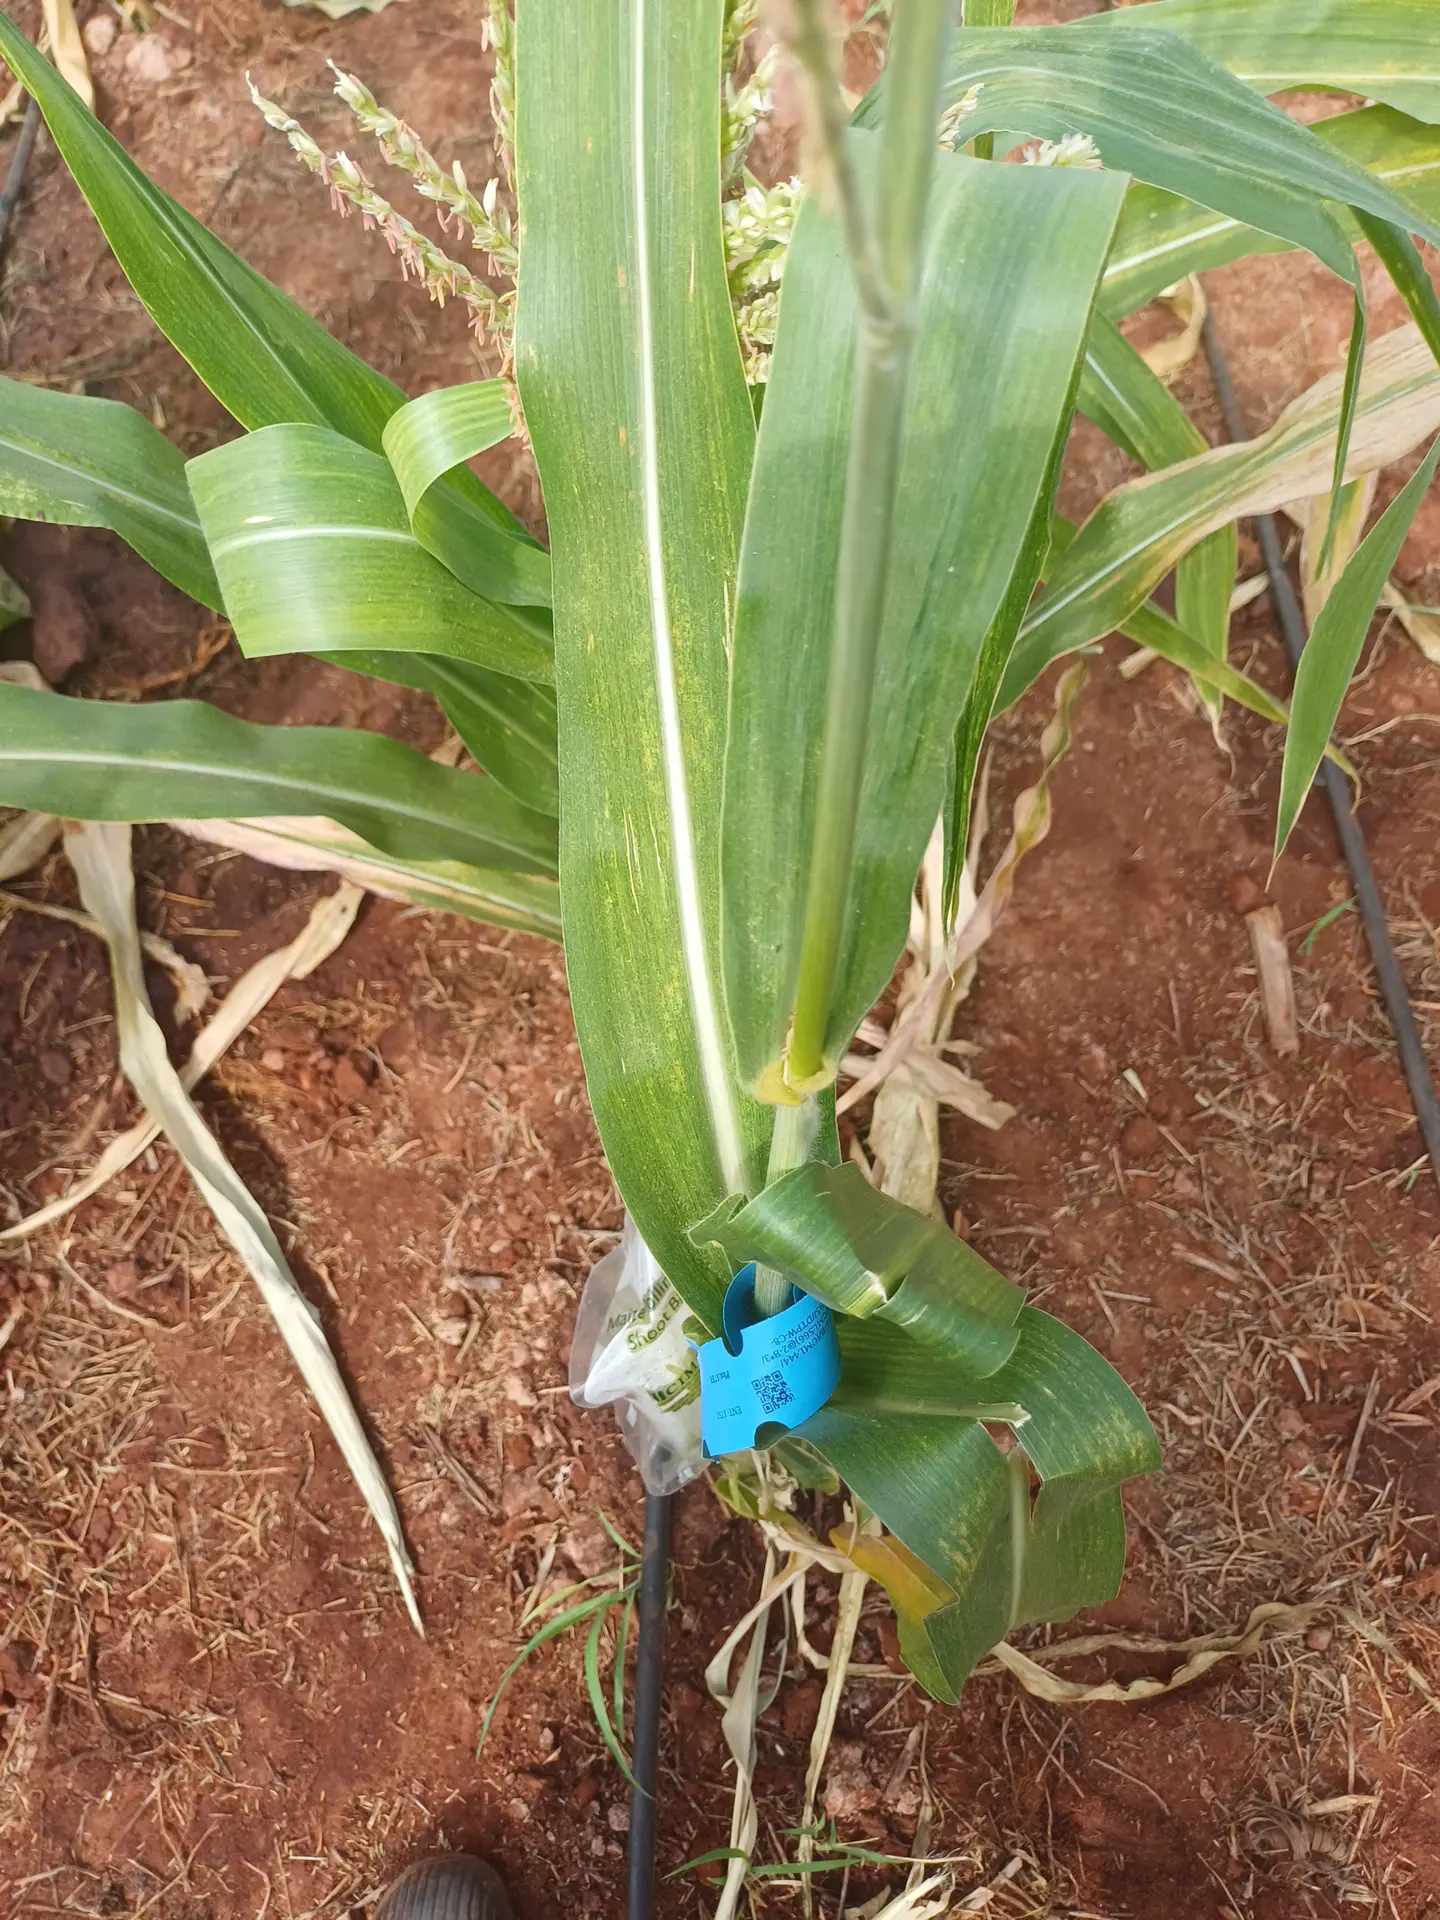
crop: maize
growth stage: flowering
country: Kenya
